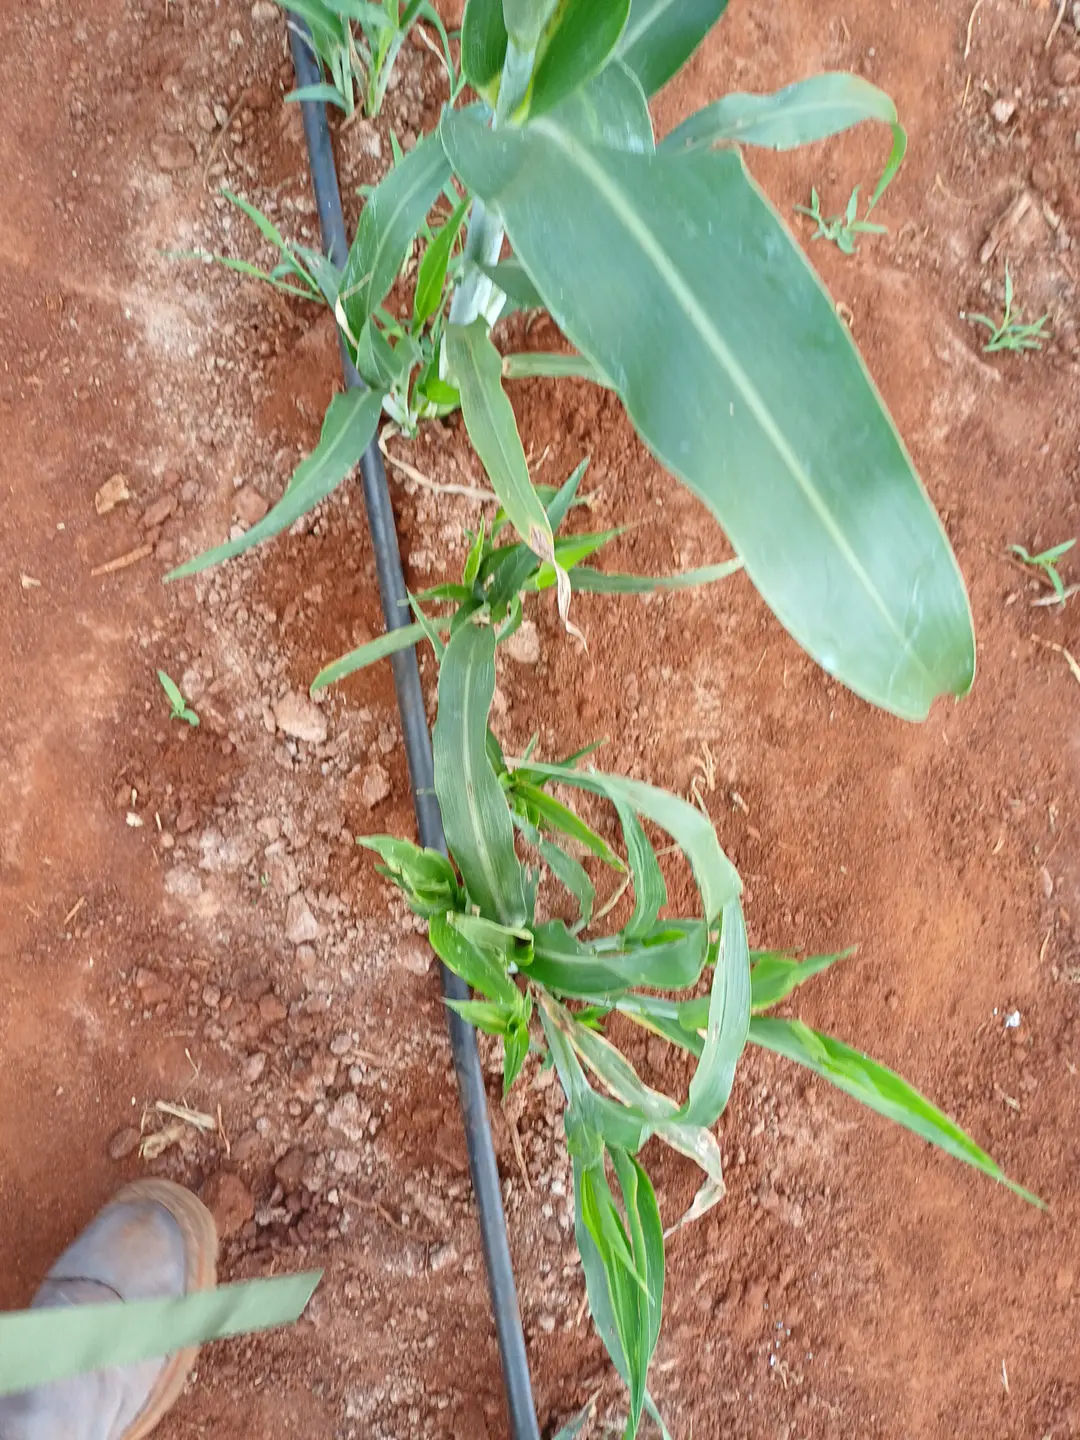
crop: sorghum
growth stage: elongation stem
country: Kenya
